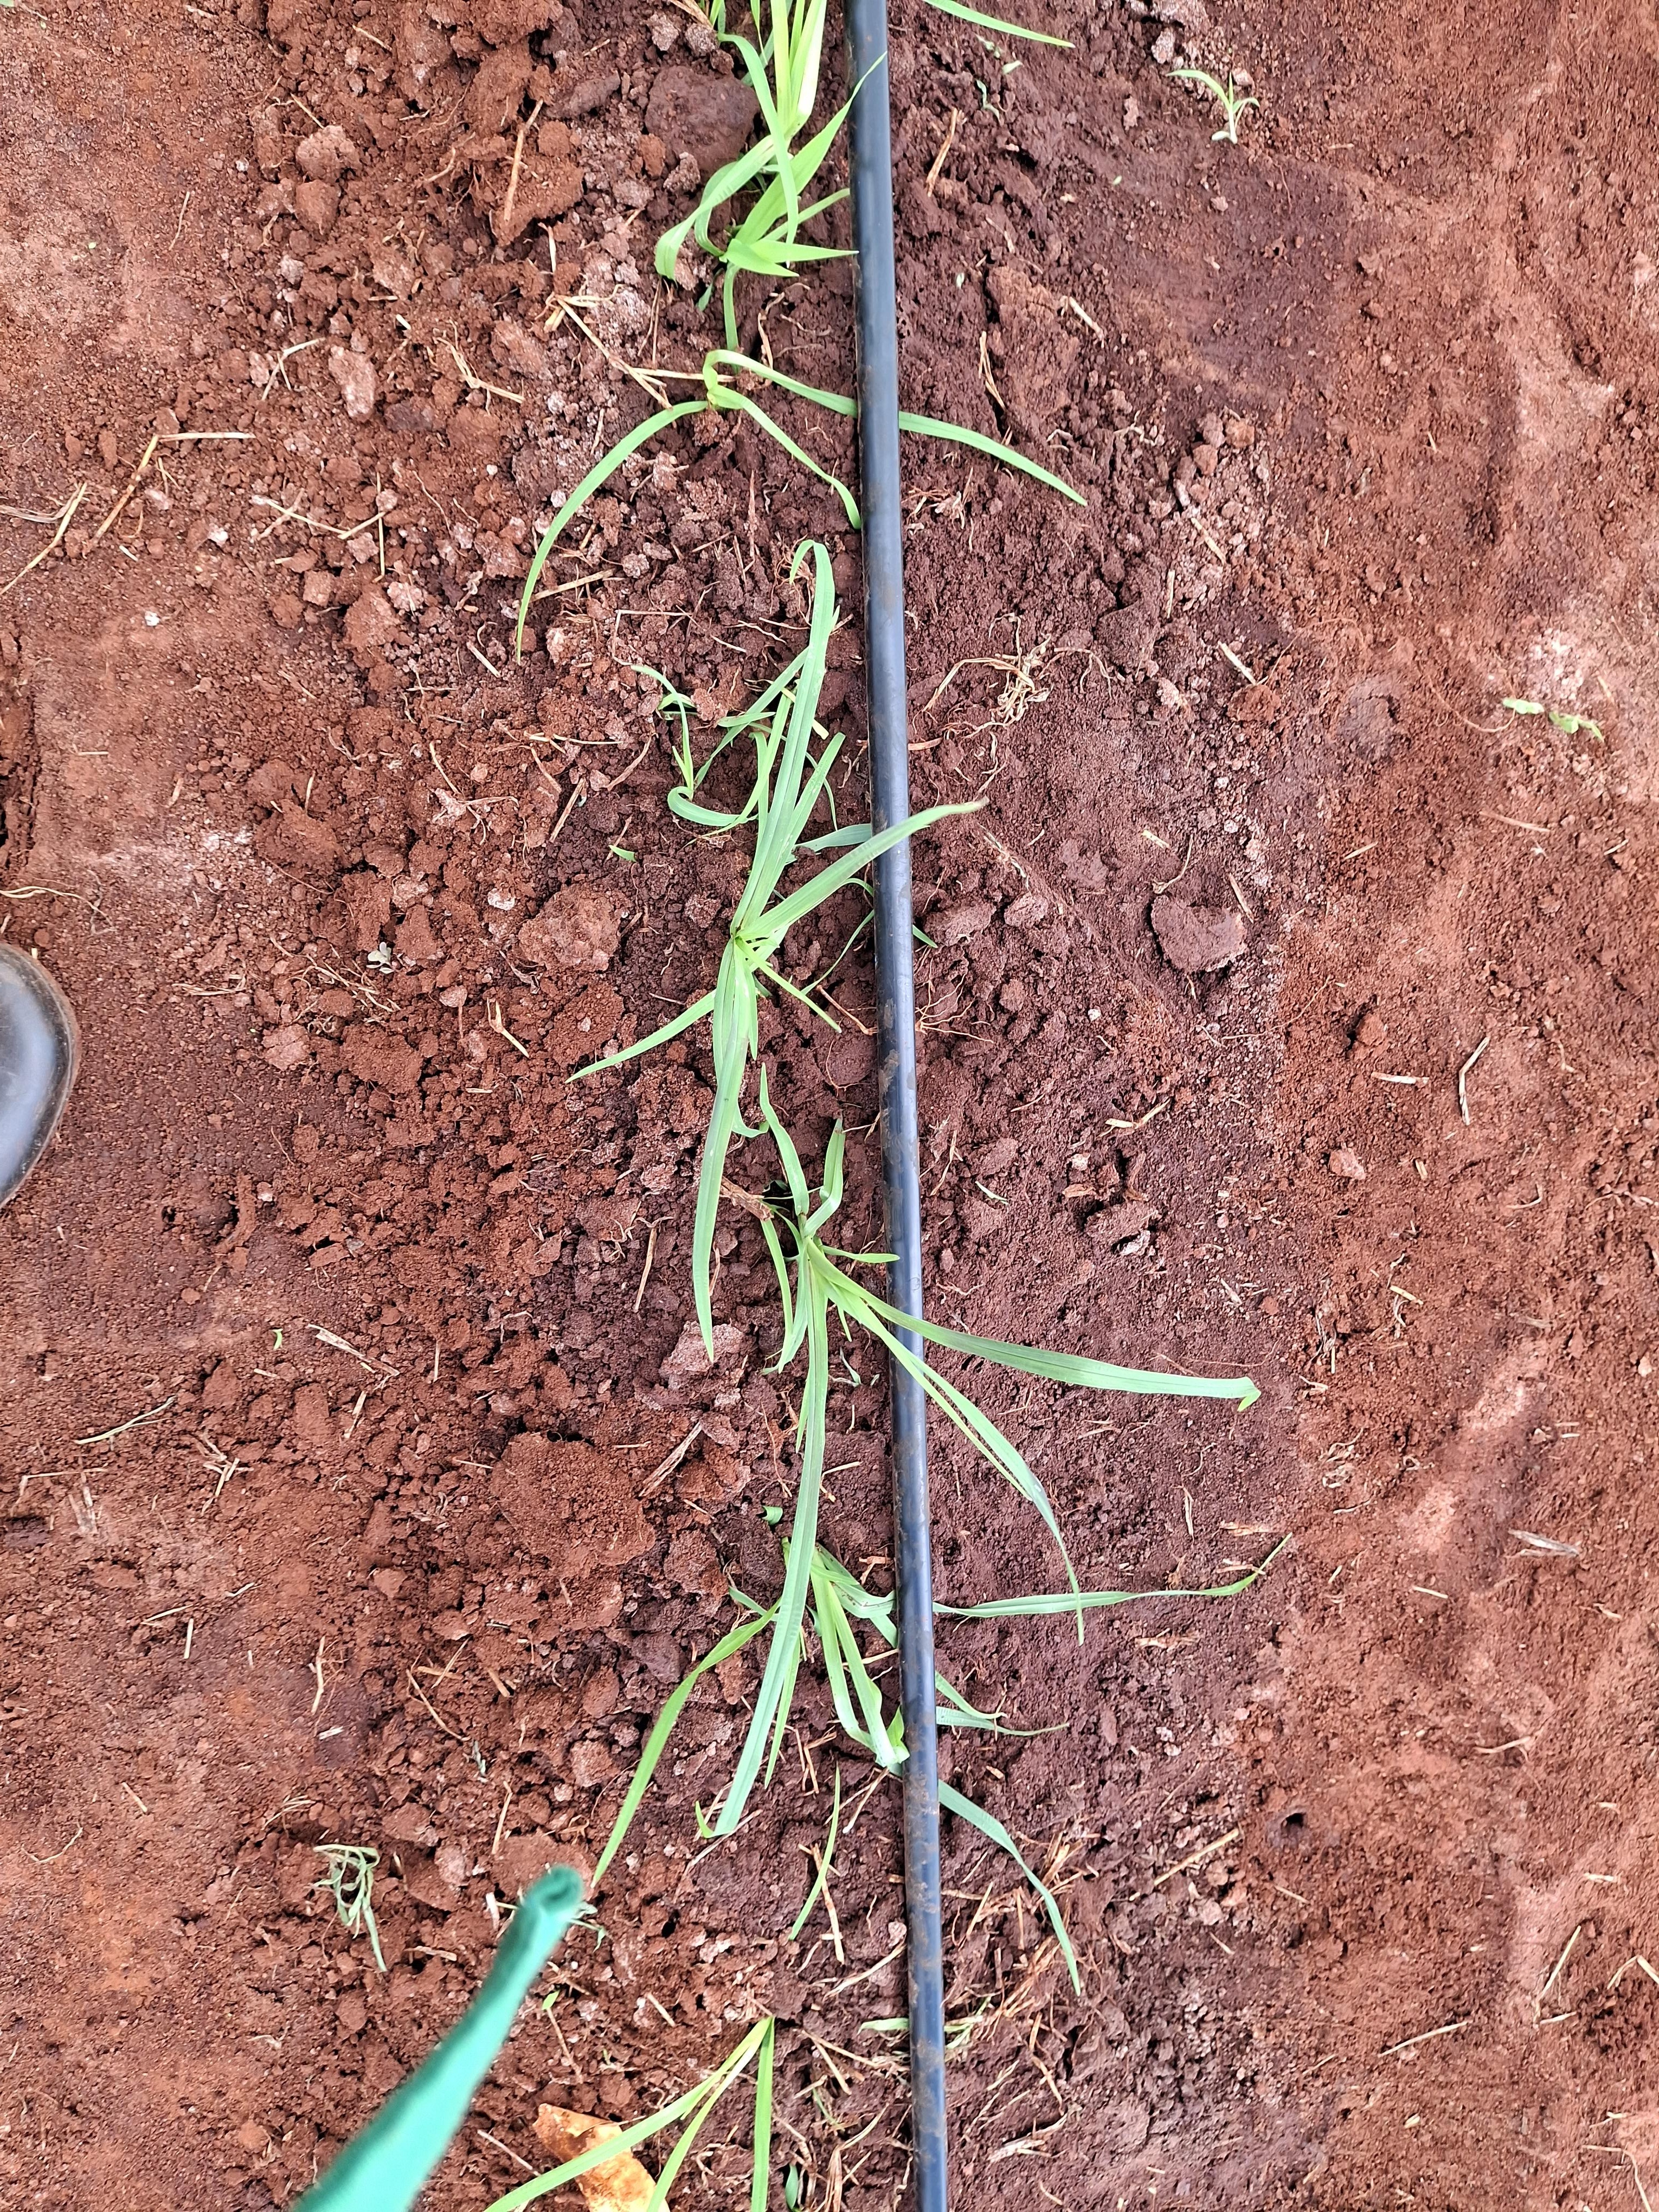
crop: finger millet
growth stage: vegetative
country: Kenya
